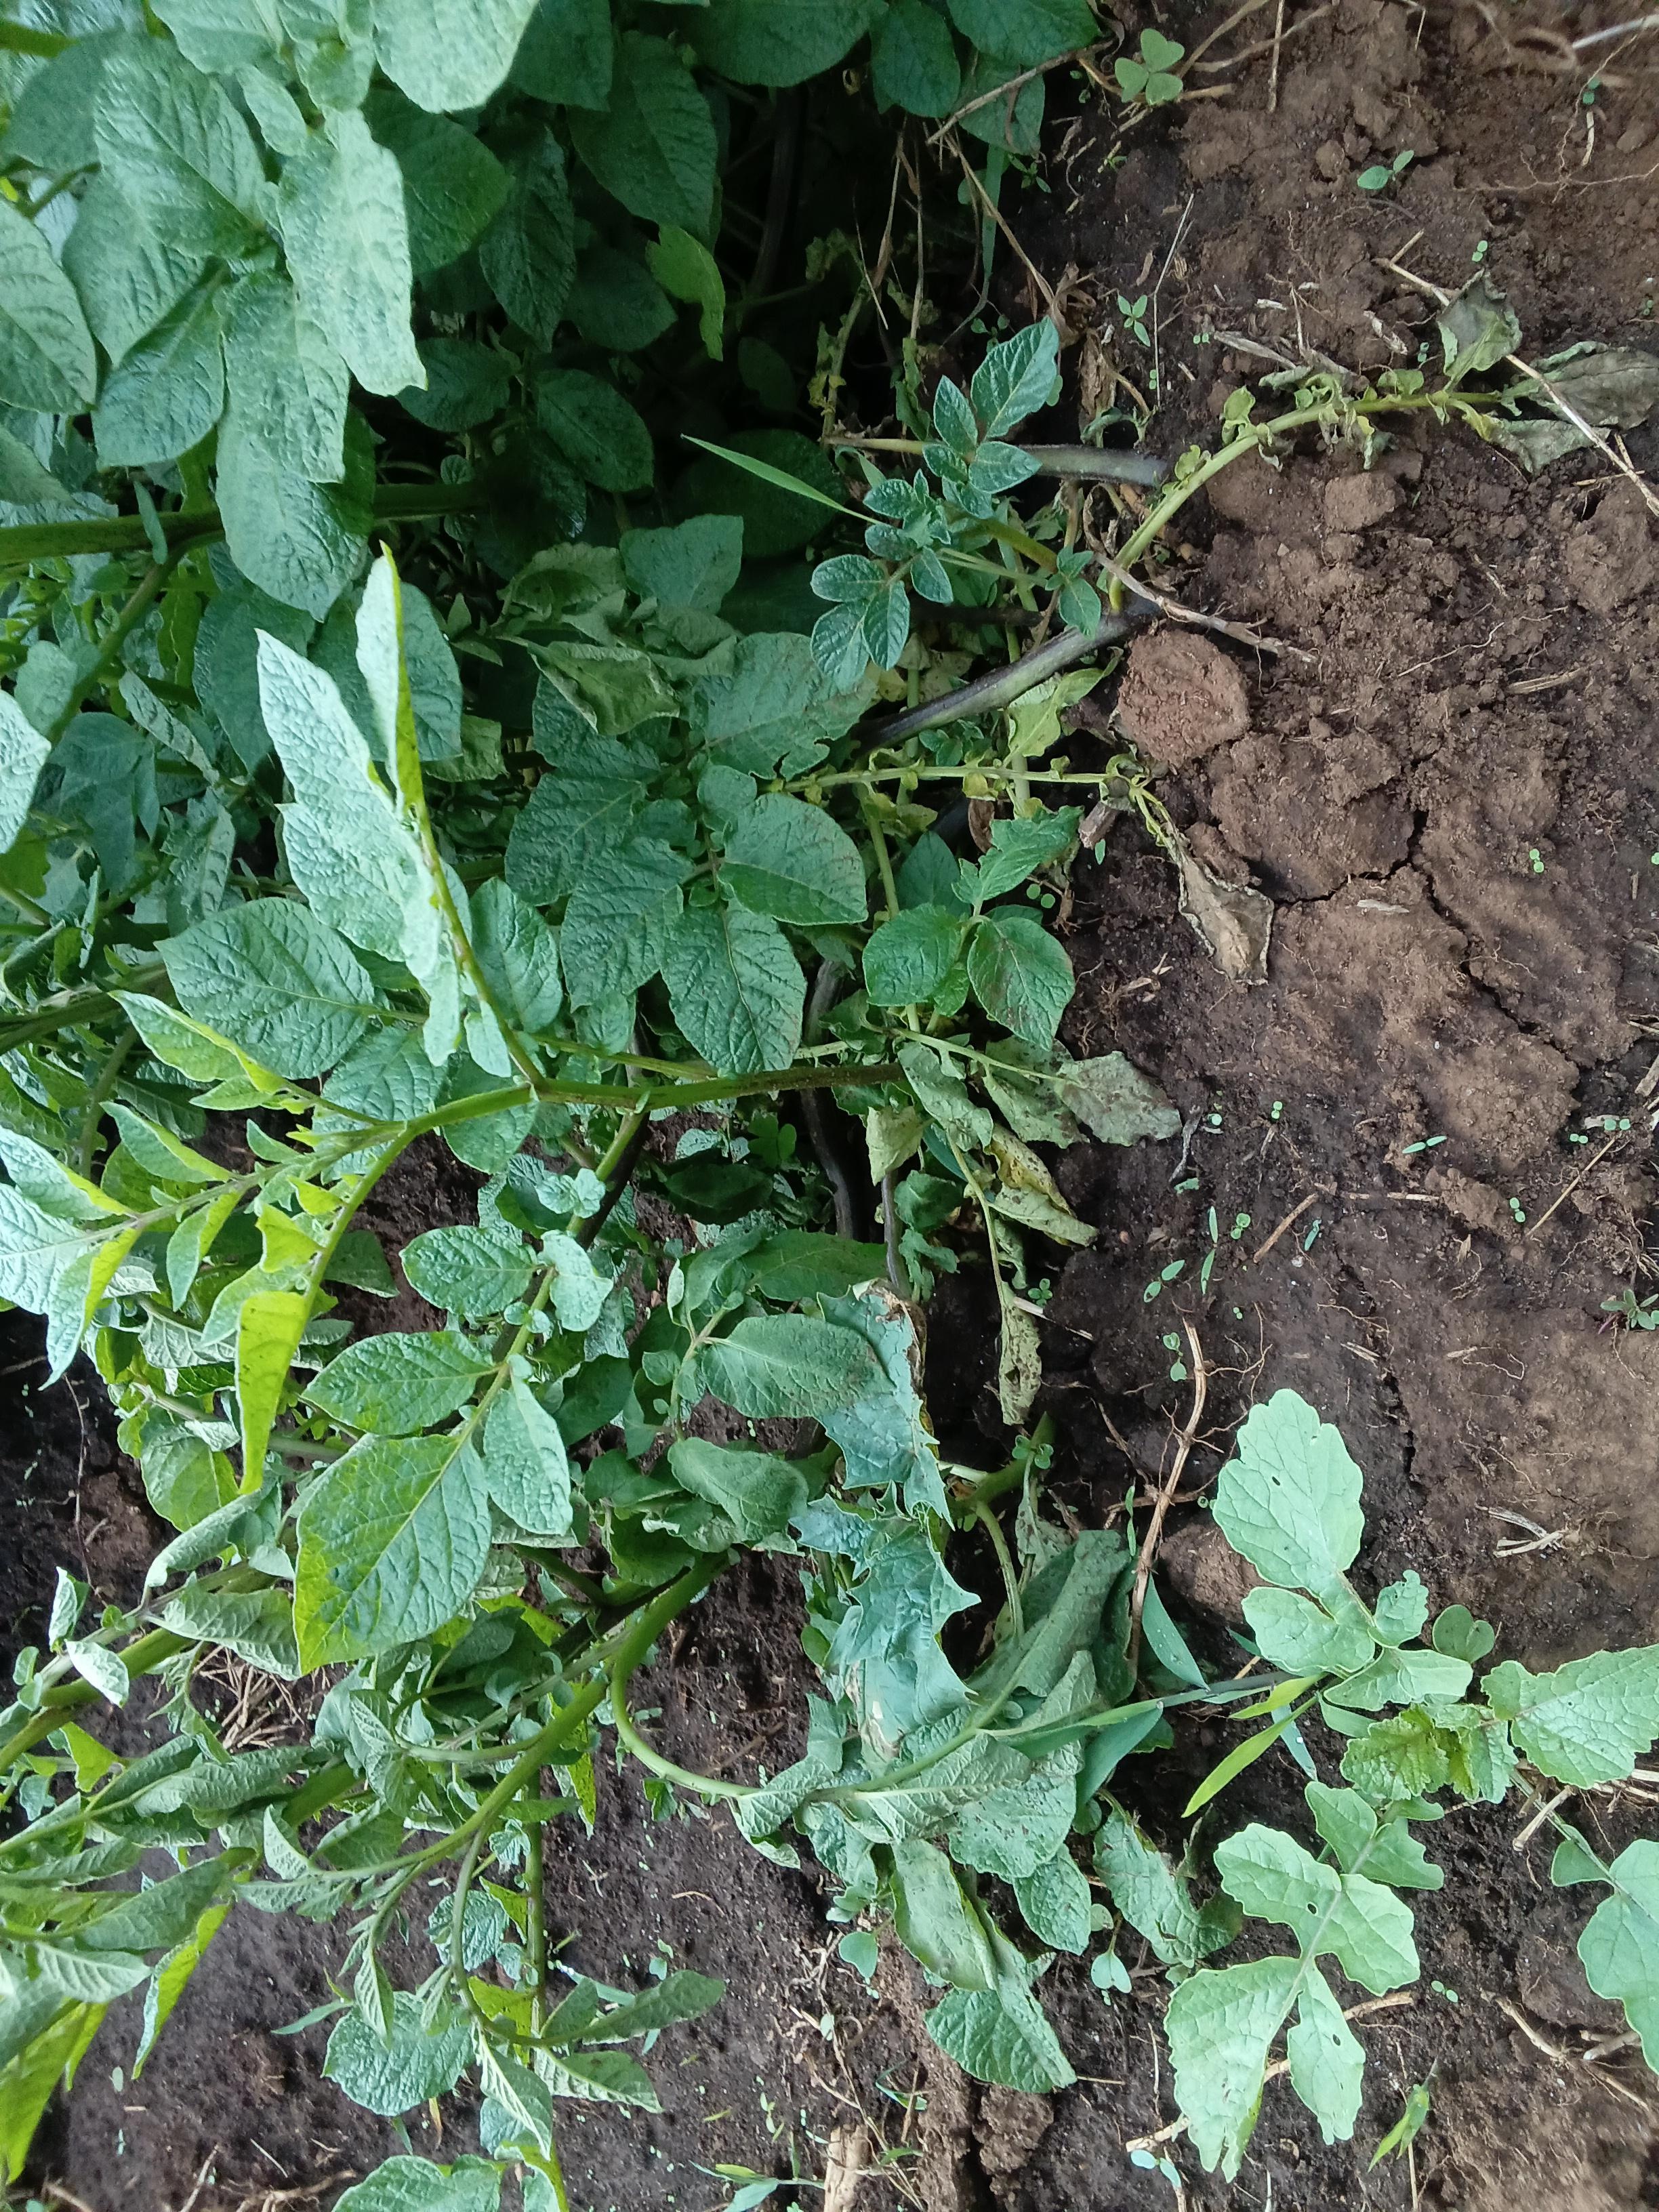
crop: potato
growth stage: flowering
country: Kenya
